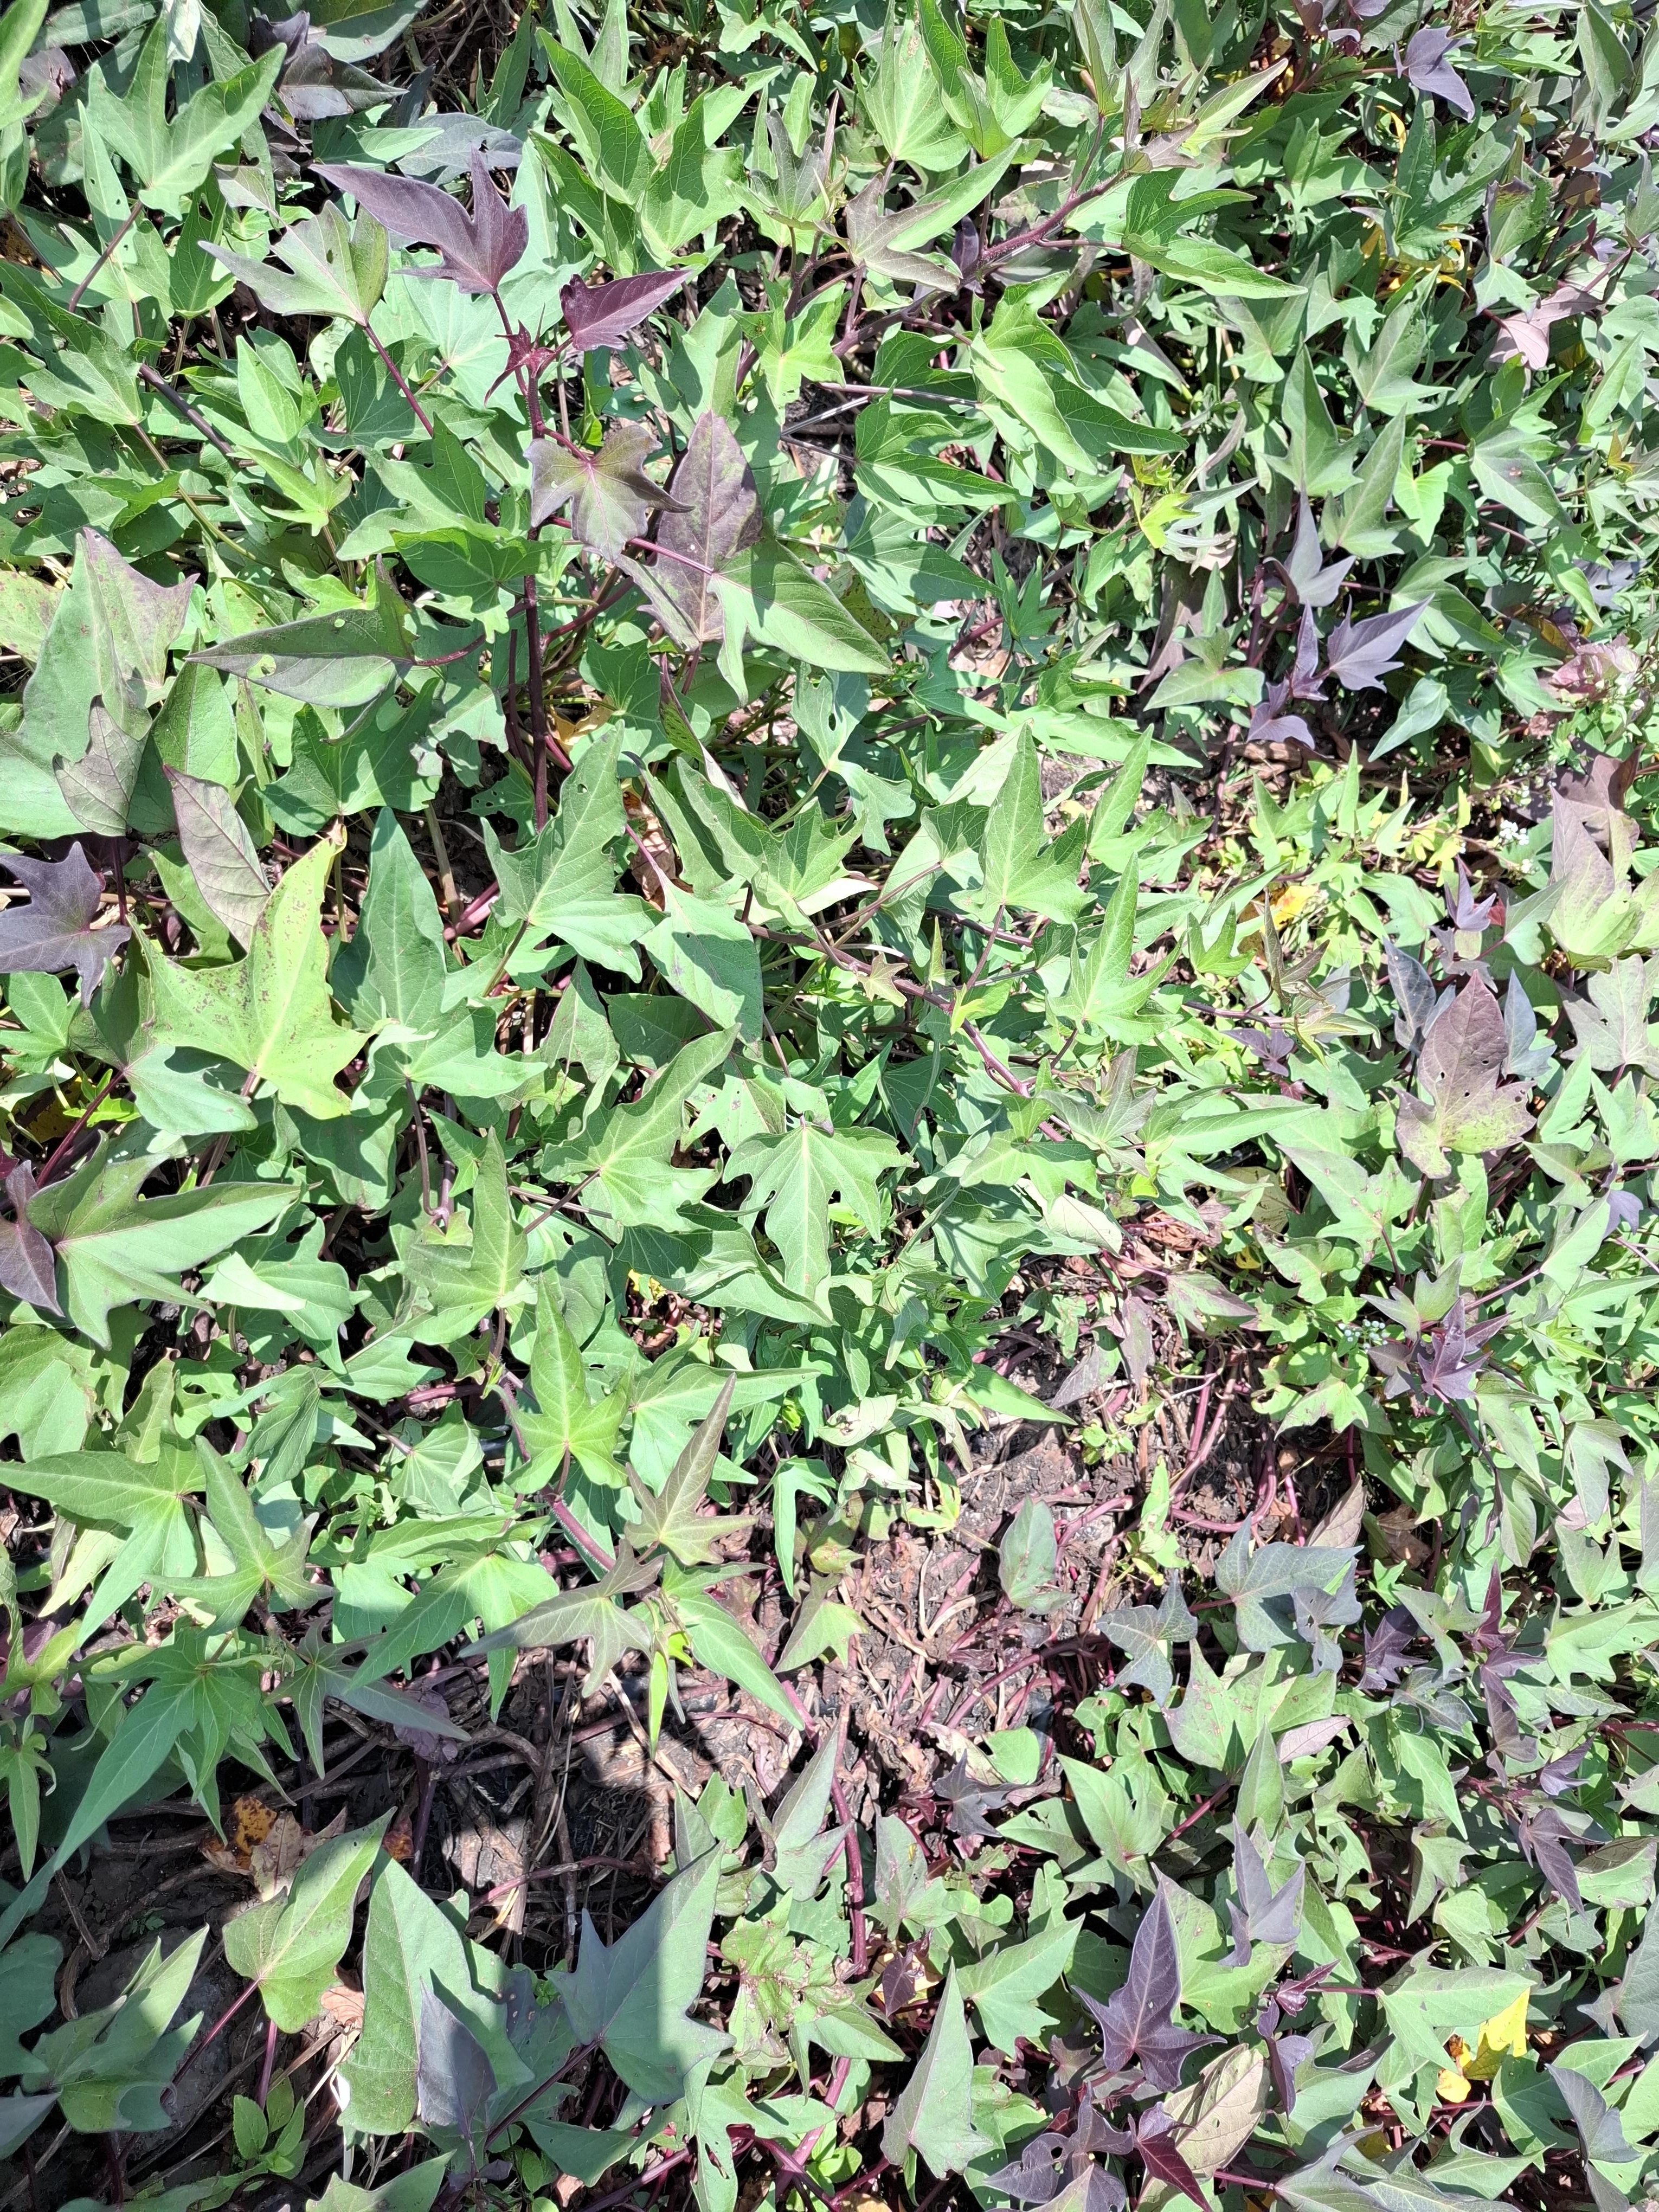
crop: sweet potato
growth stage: flowering
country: Tanzania
